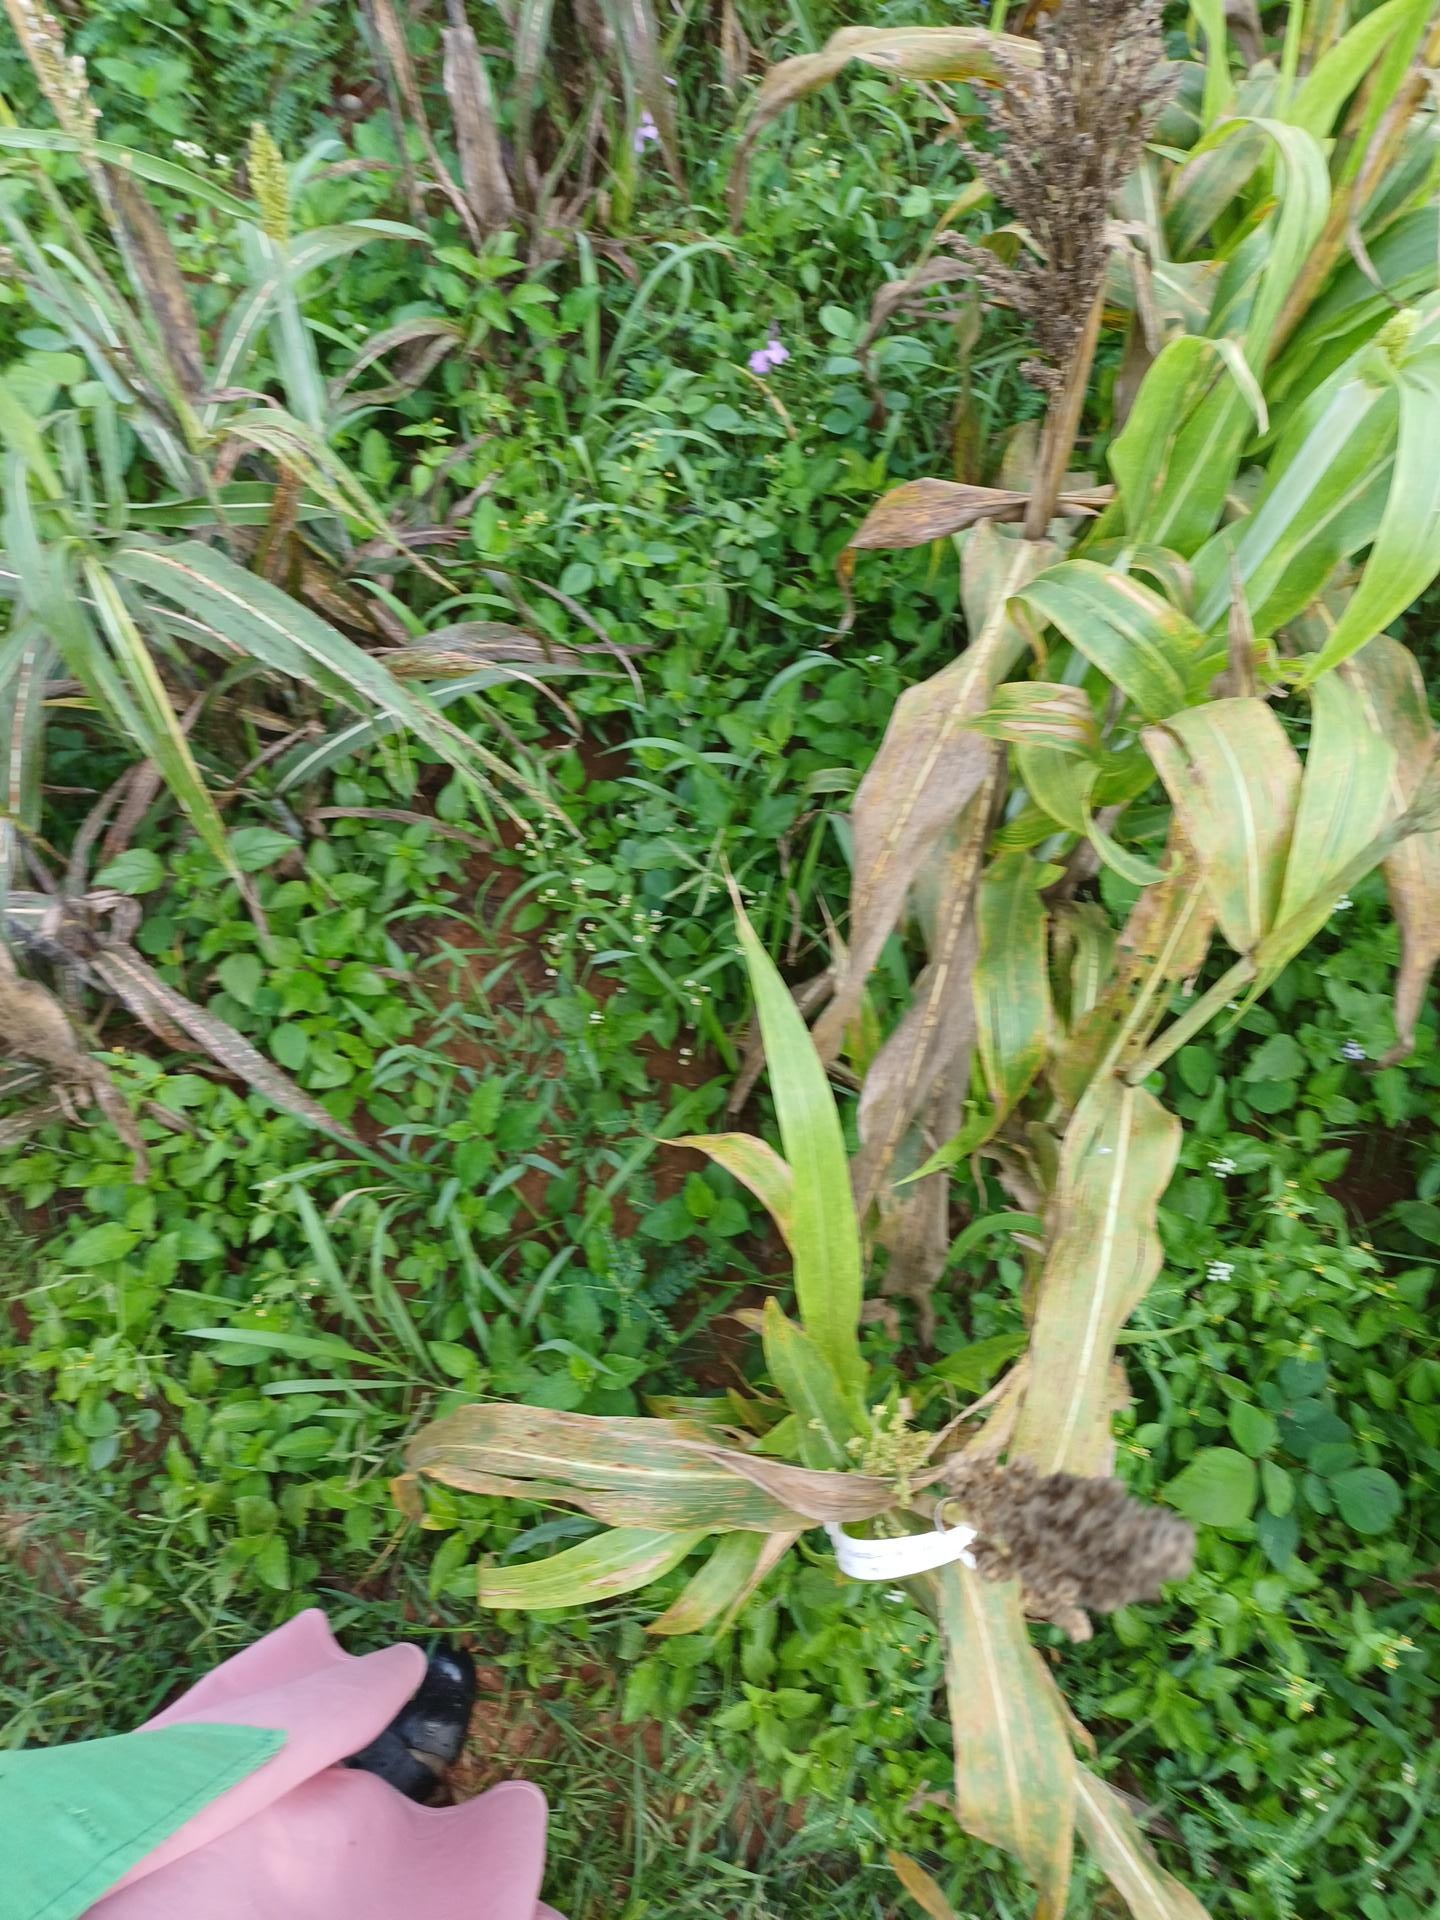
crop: sorghum
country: Kenya
